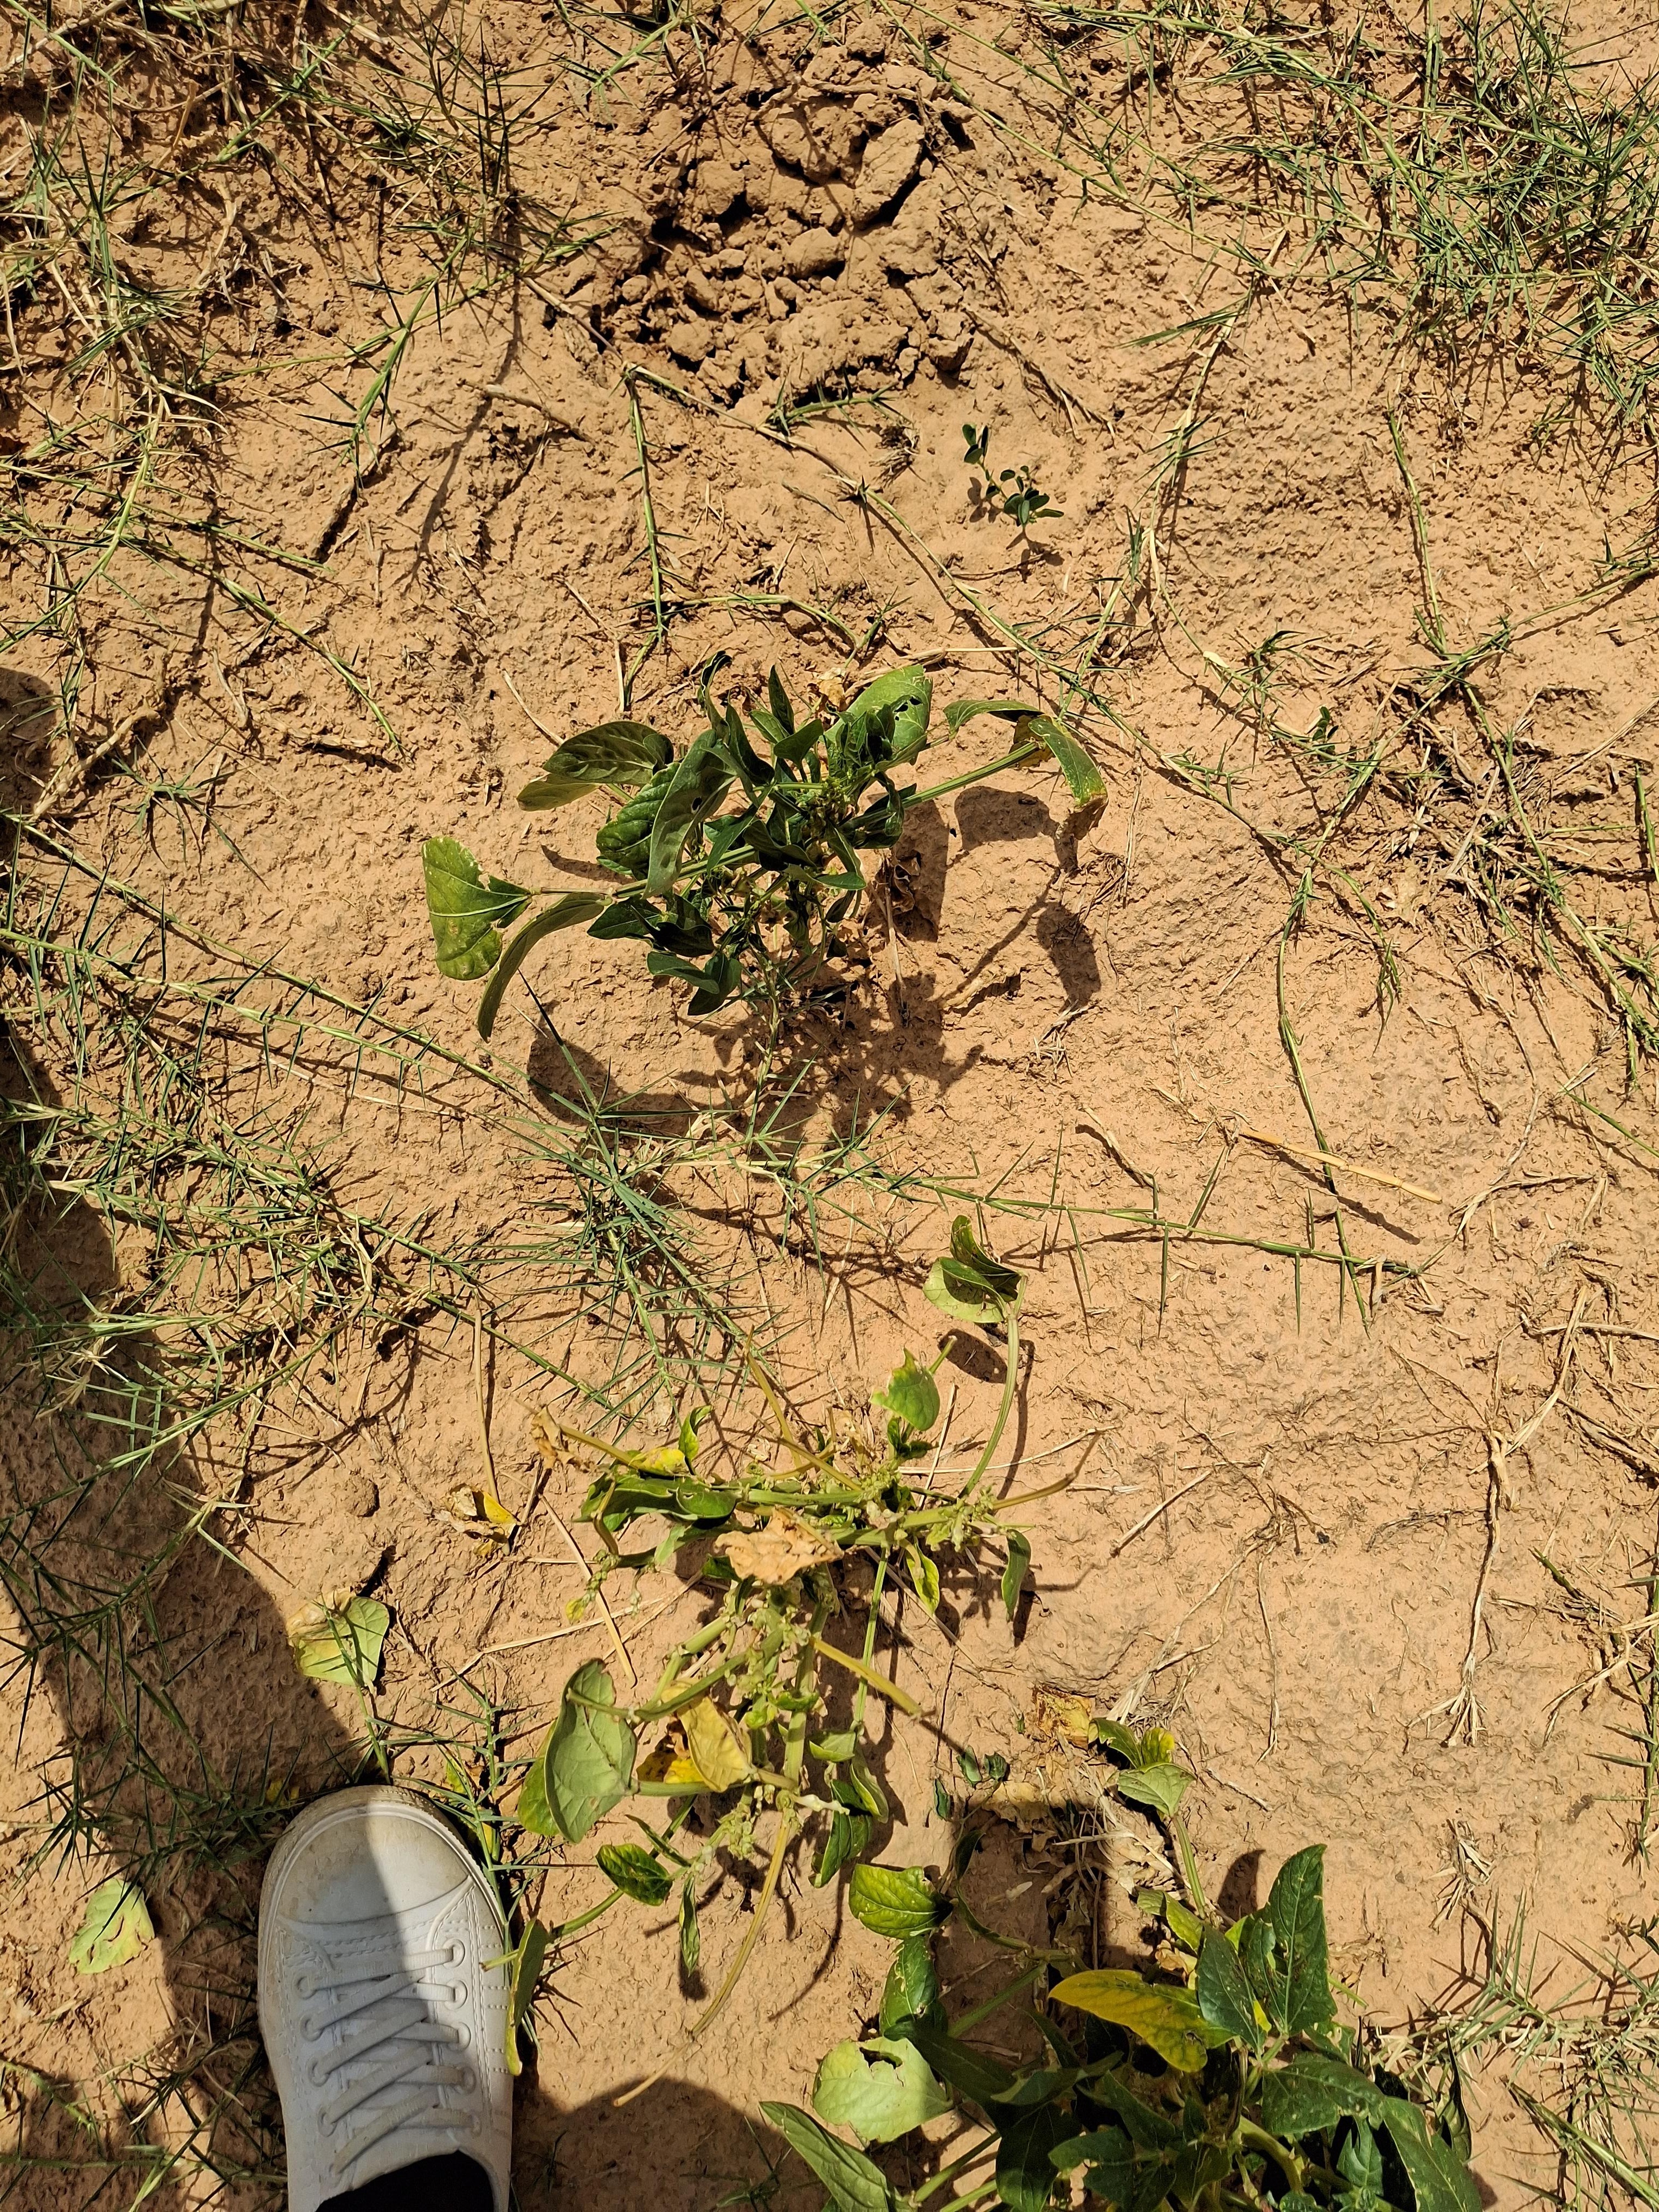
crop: cowpea
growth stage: harvest maturity
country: Nigeria
